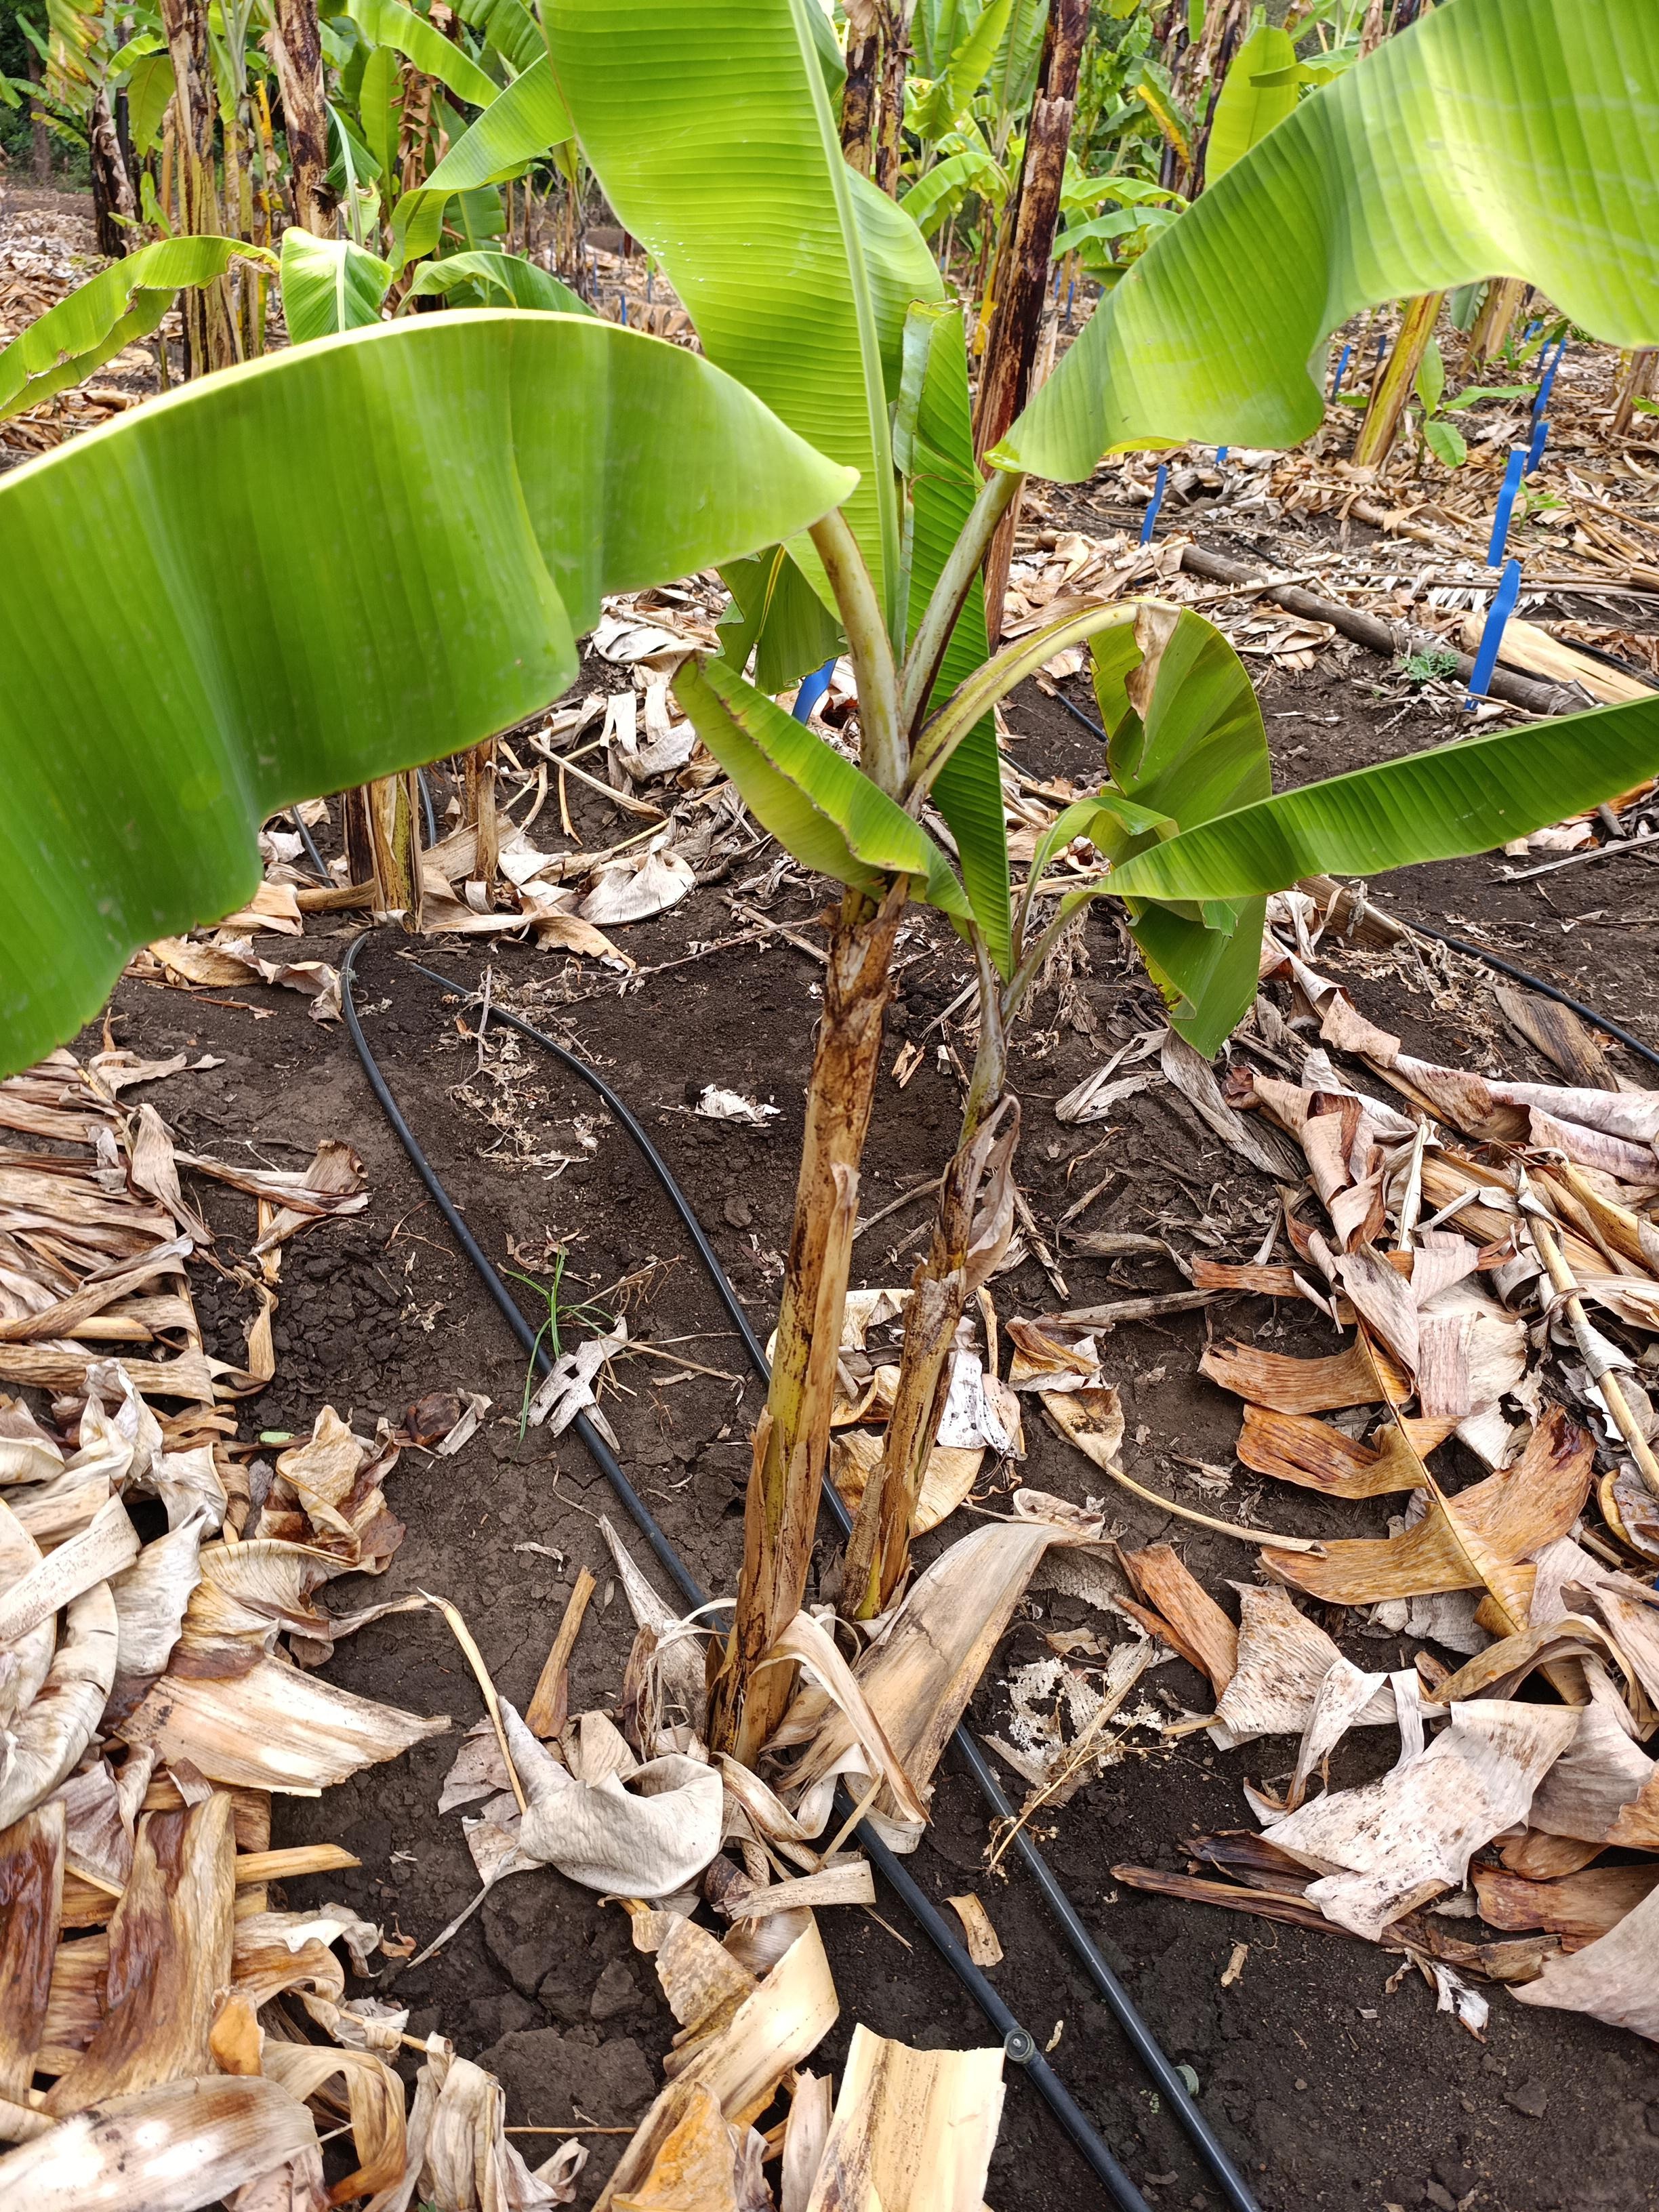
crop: banana
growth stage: vegetative
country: Tanzania
